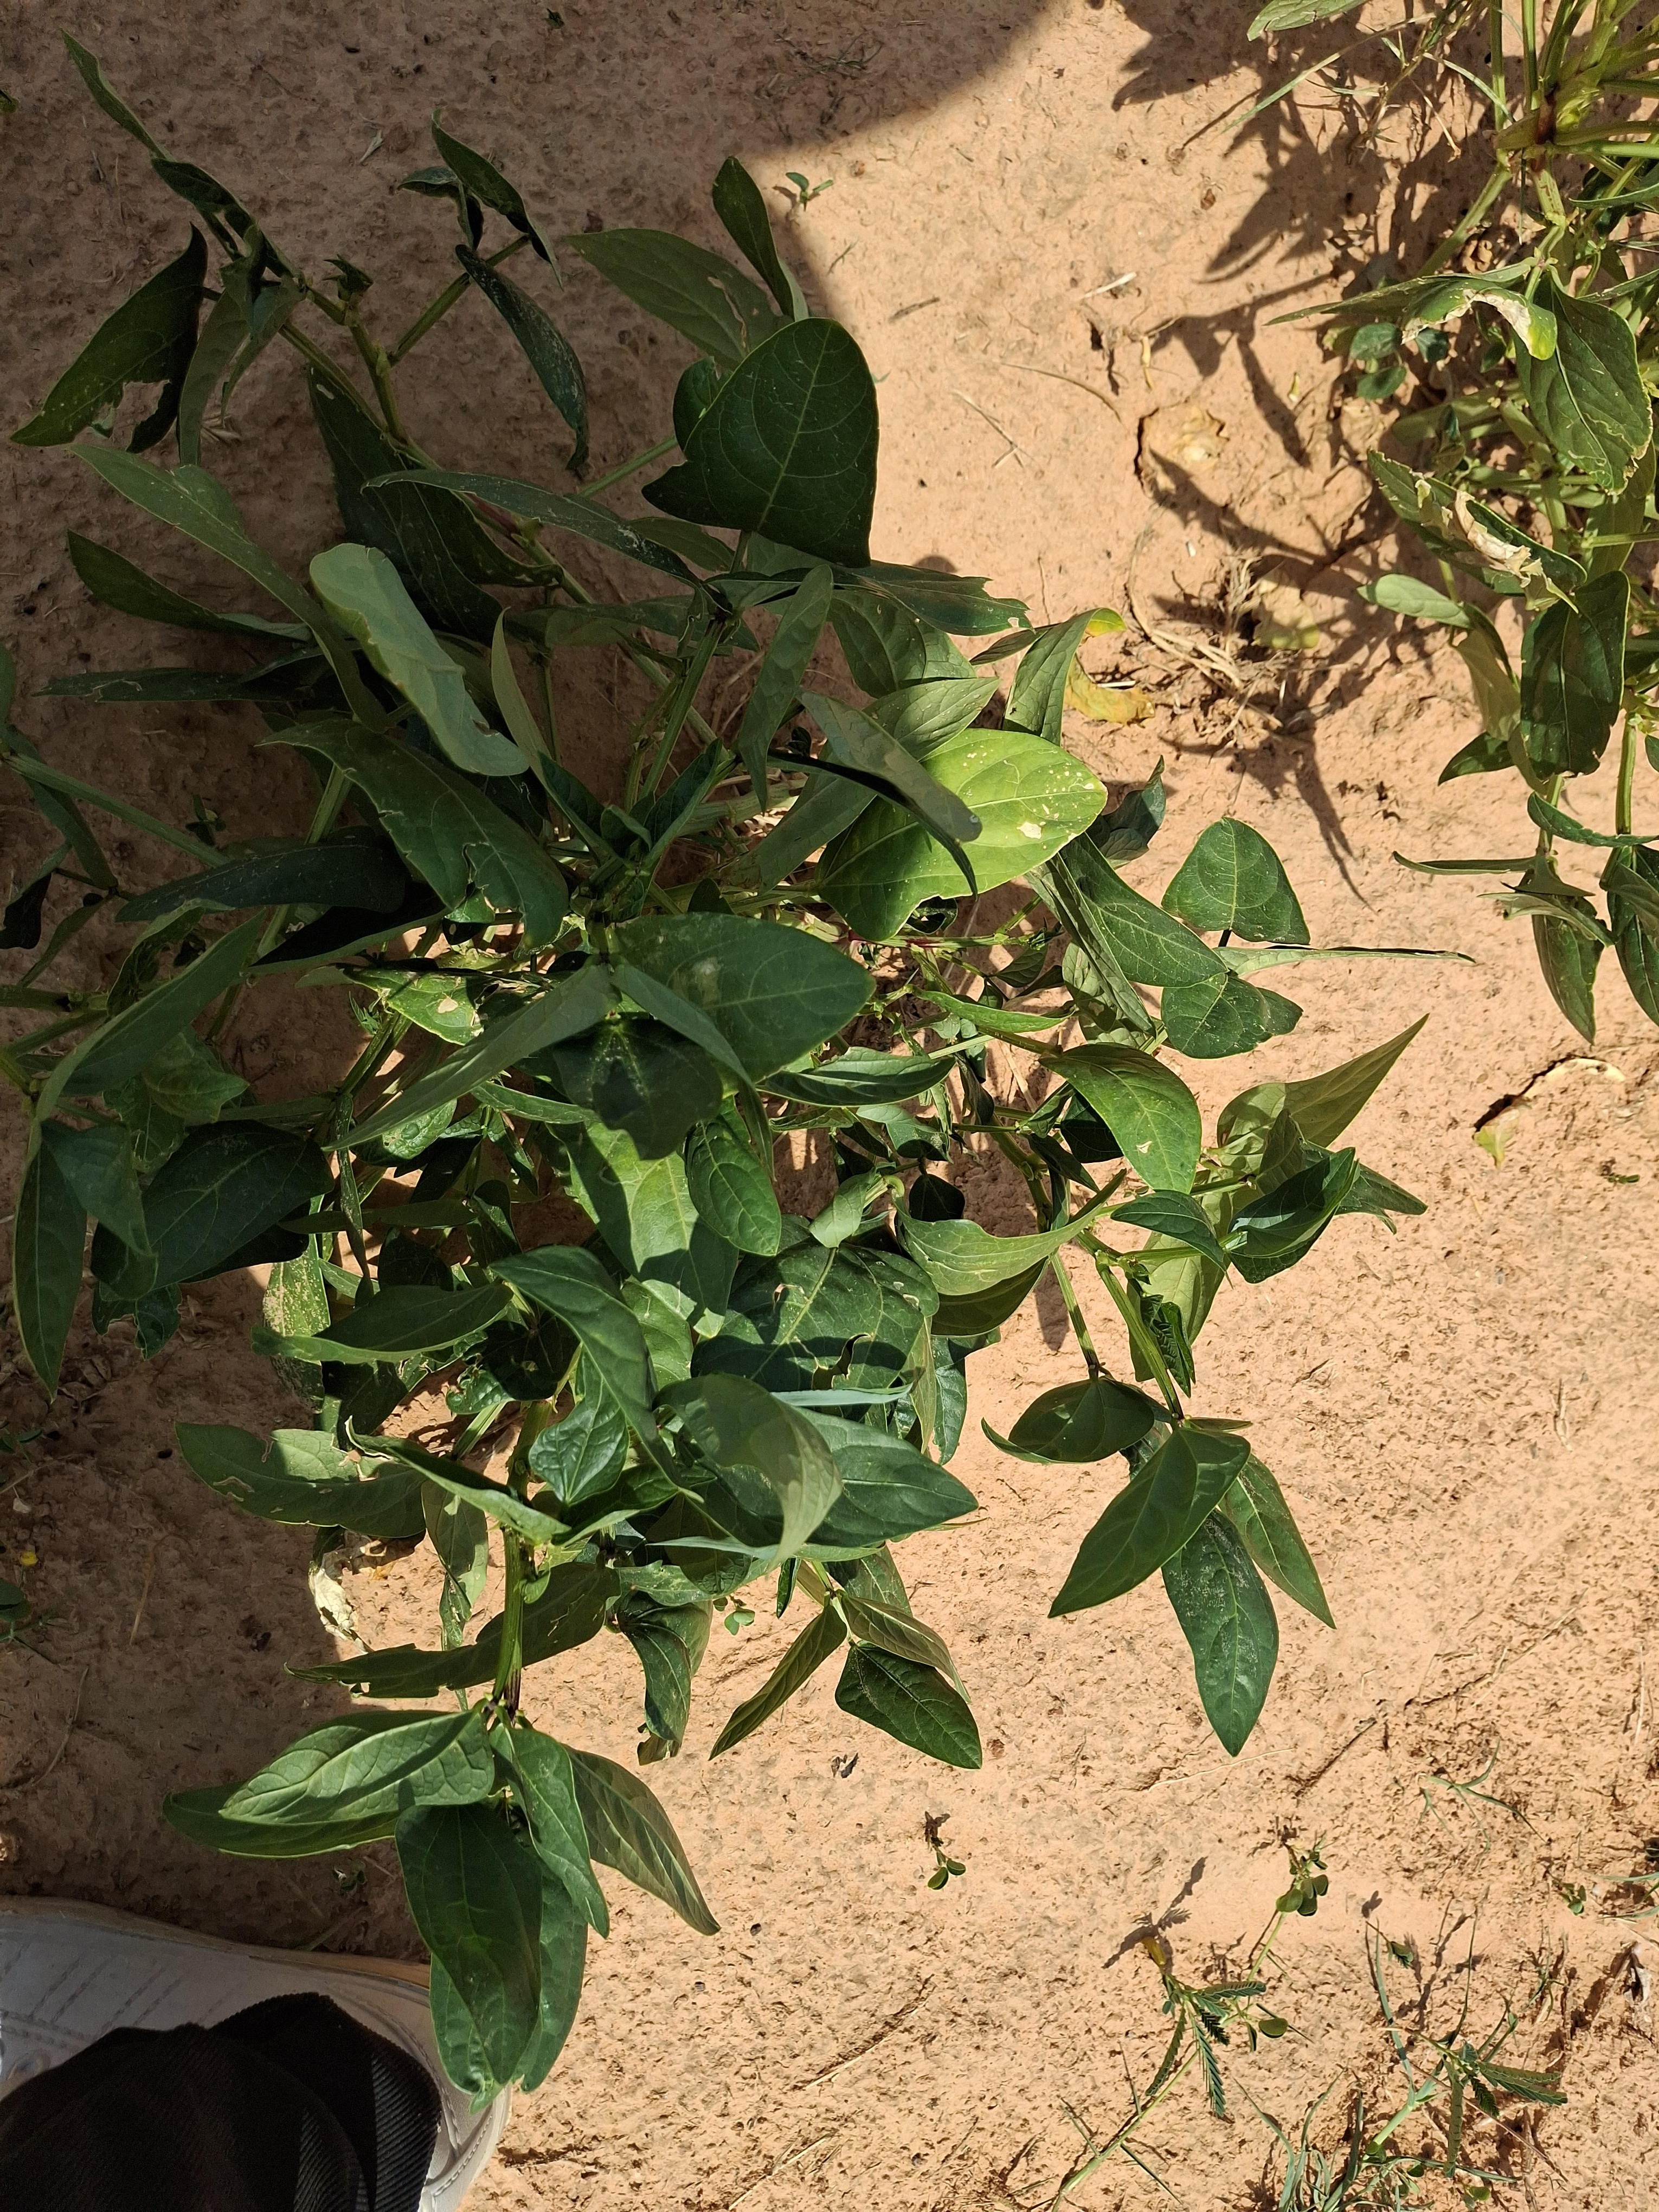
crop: cowpea
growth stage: harvest maturity
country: Nigeria
